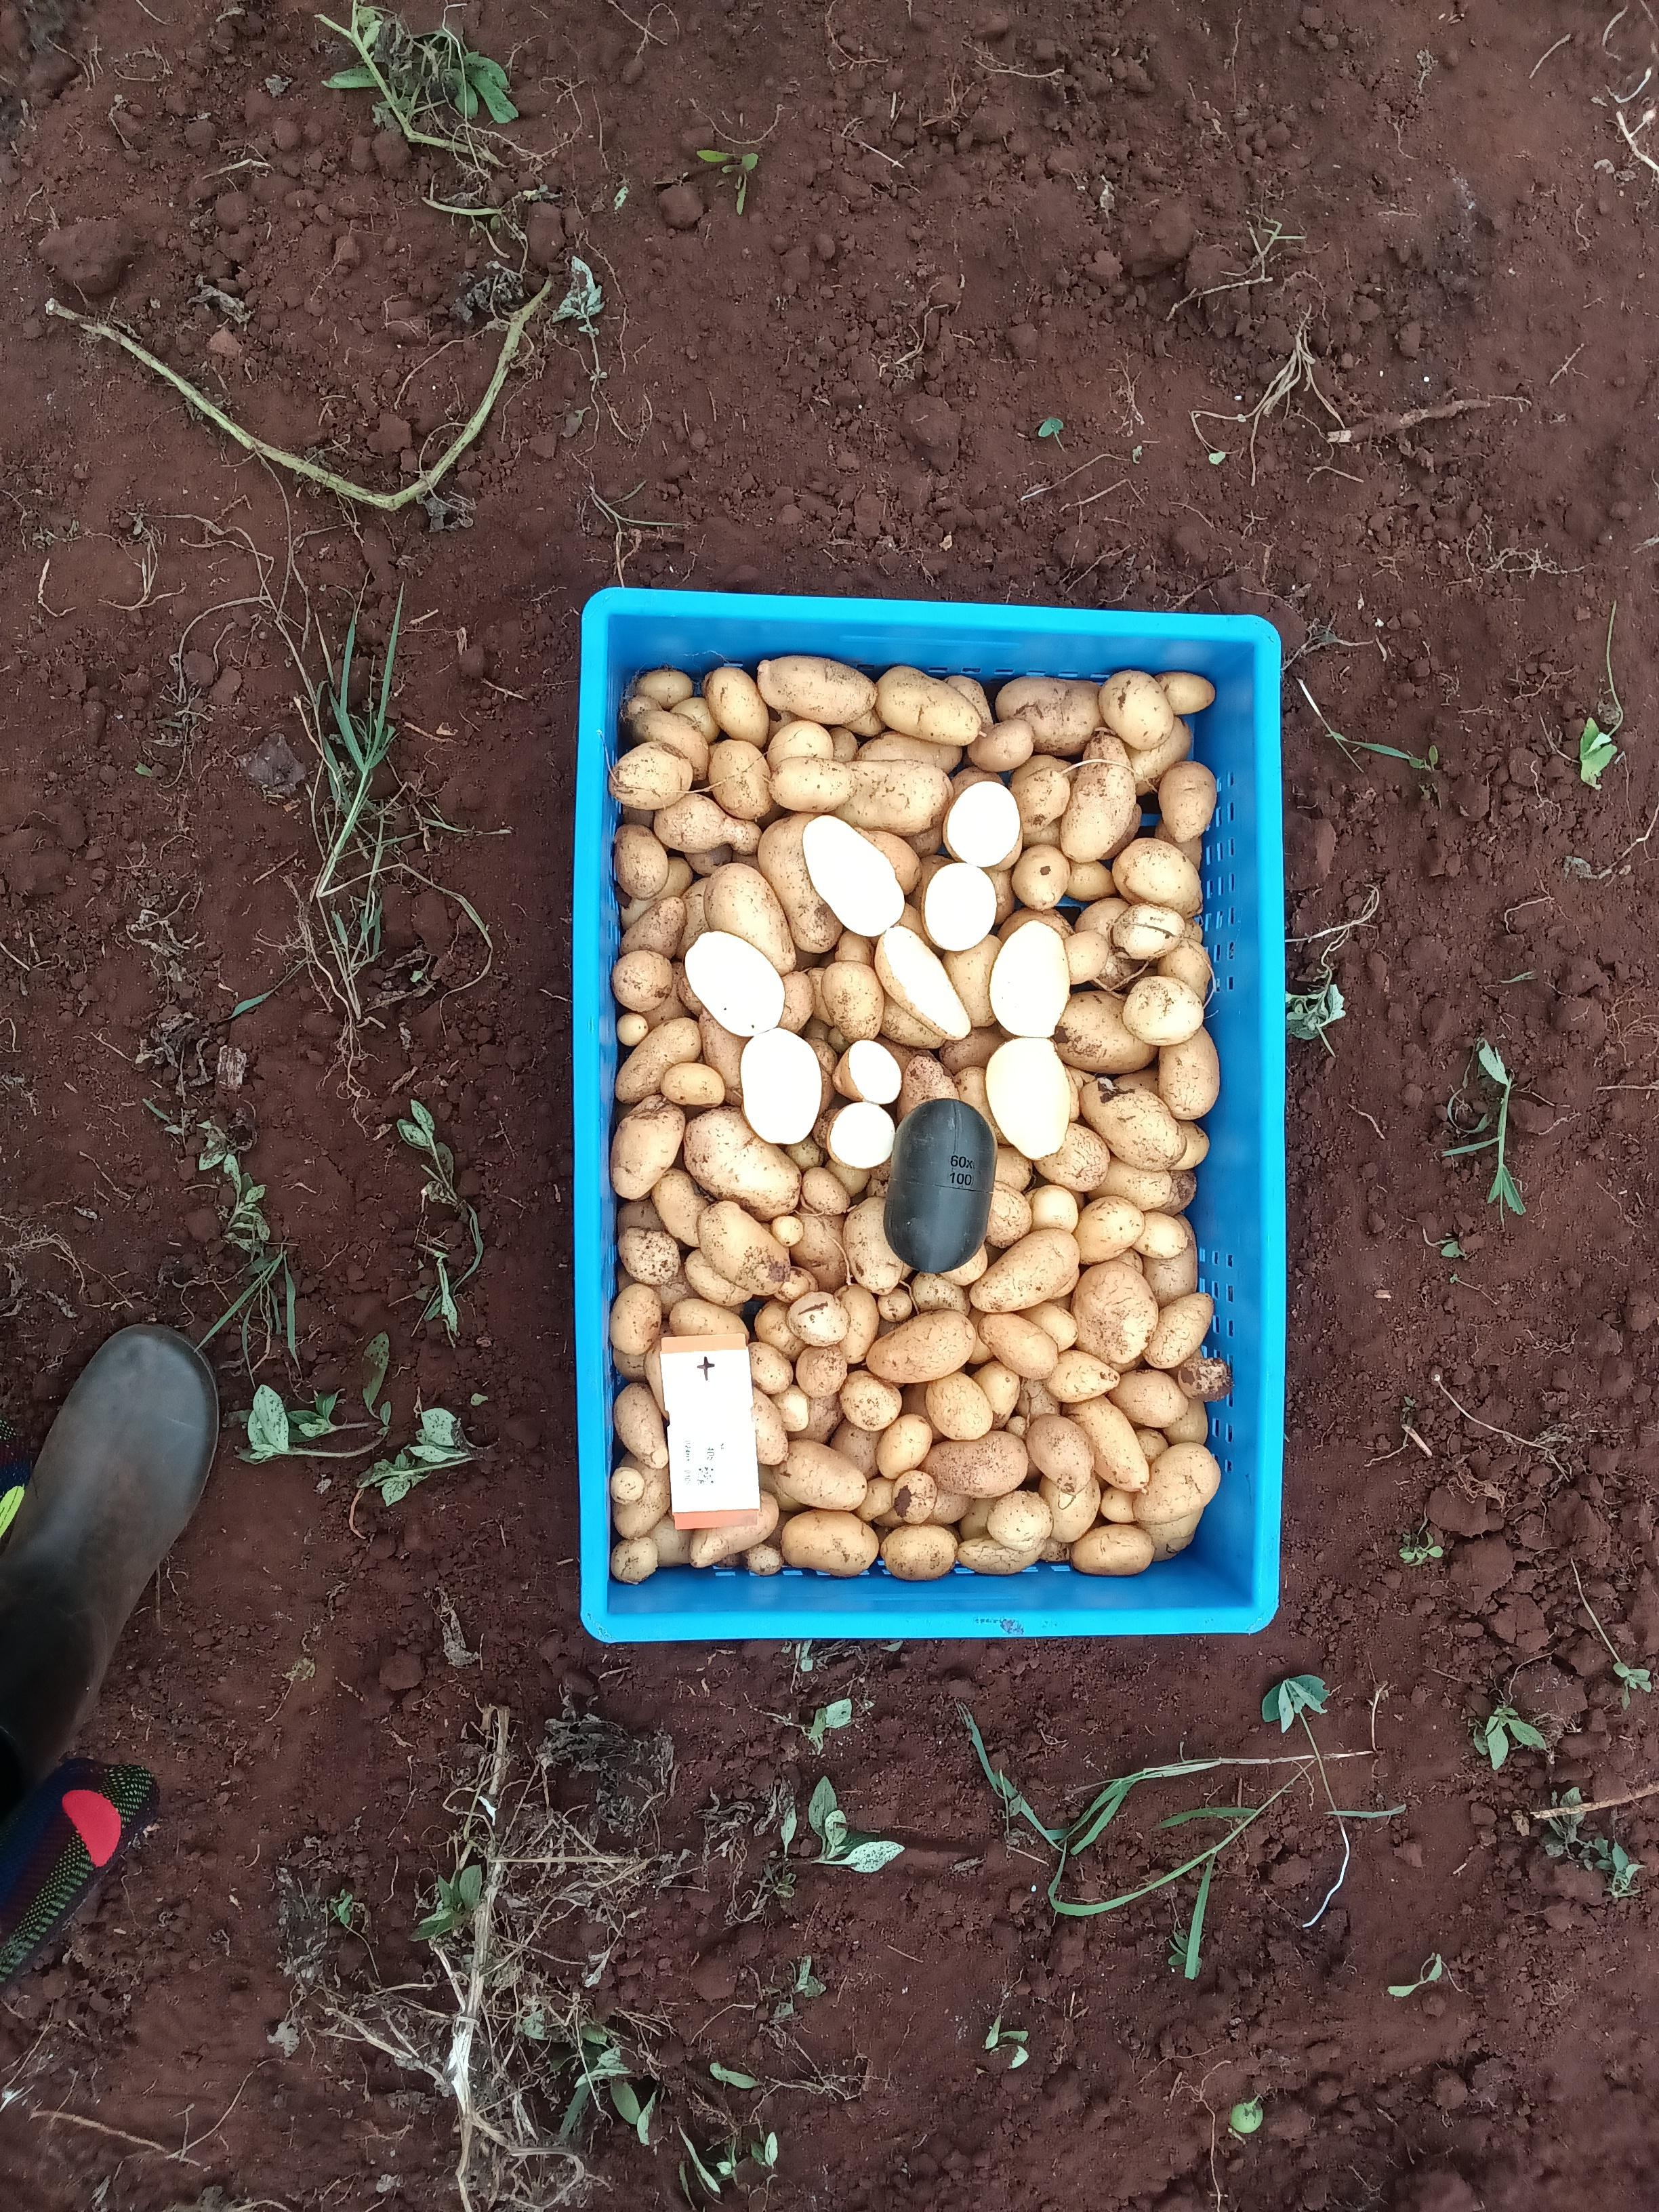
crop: potato
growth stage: harvest maturity
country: Kenya
